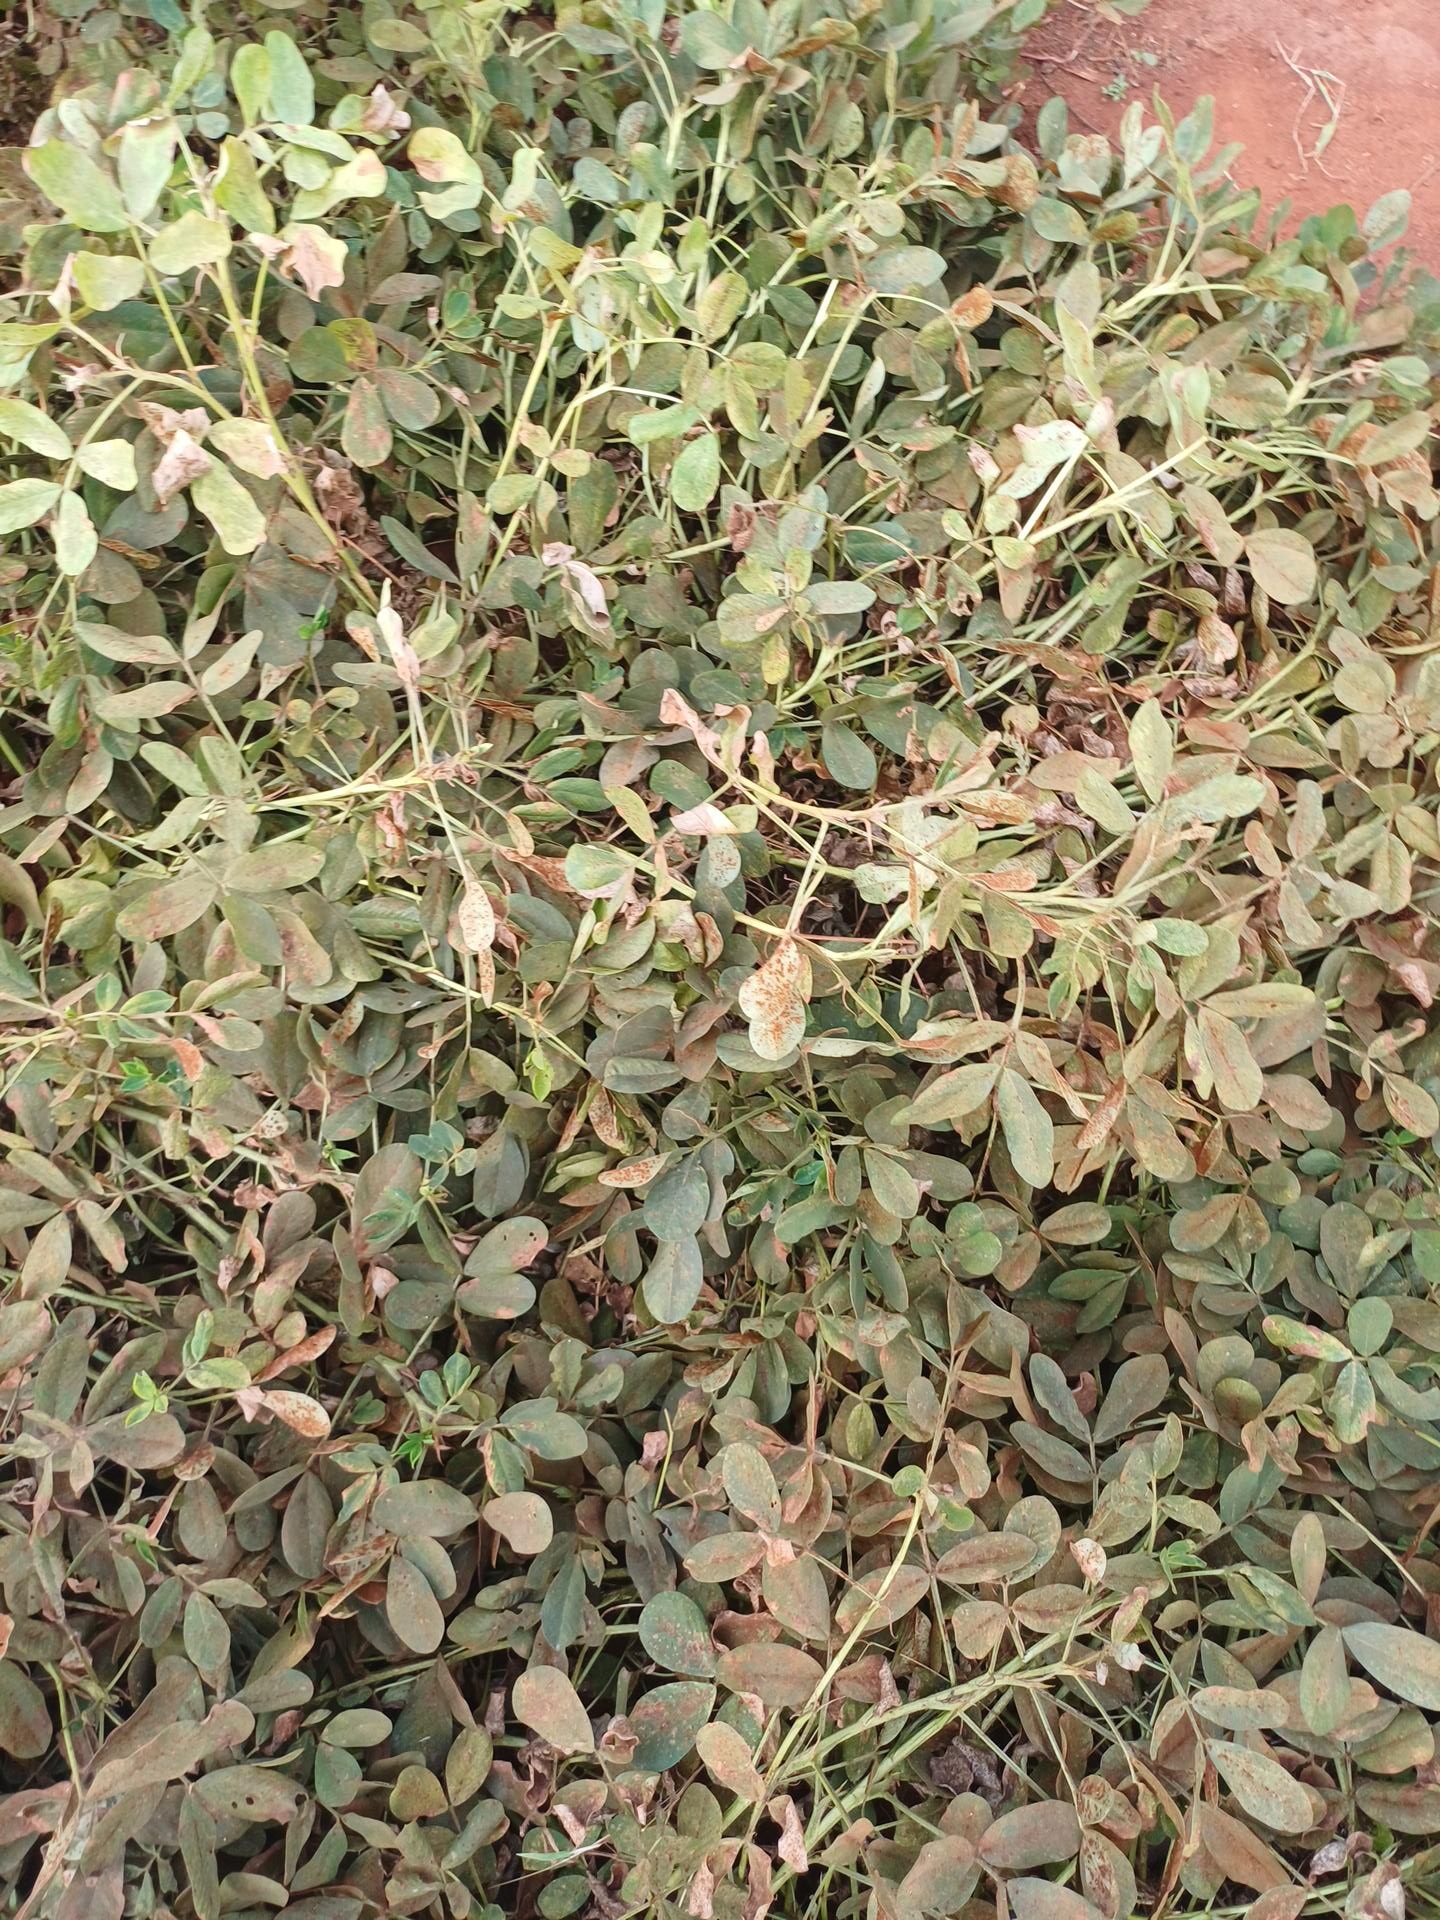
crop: groundnut
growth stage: maturity
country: Kenya
